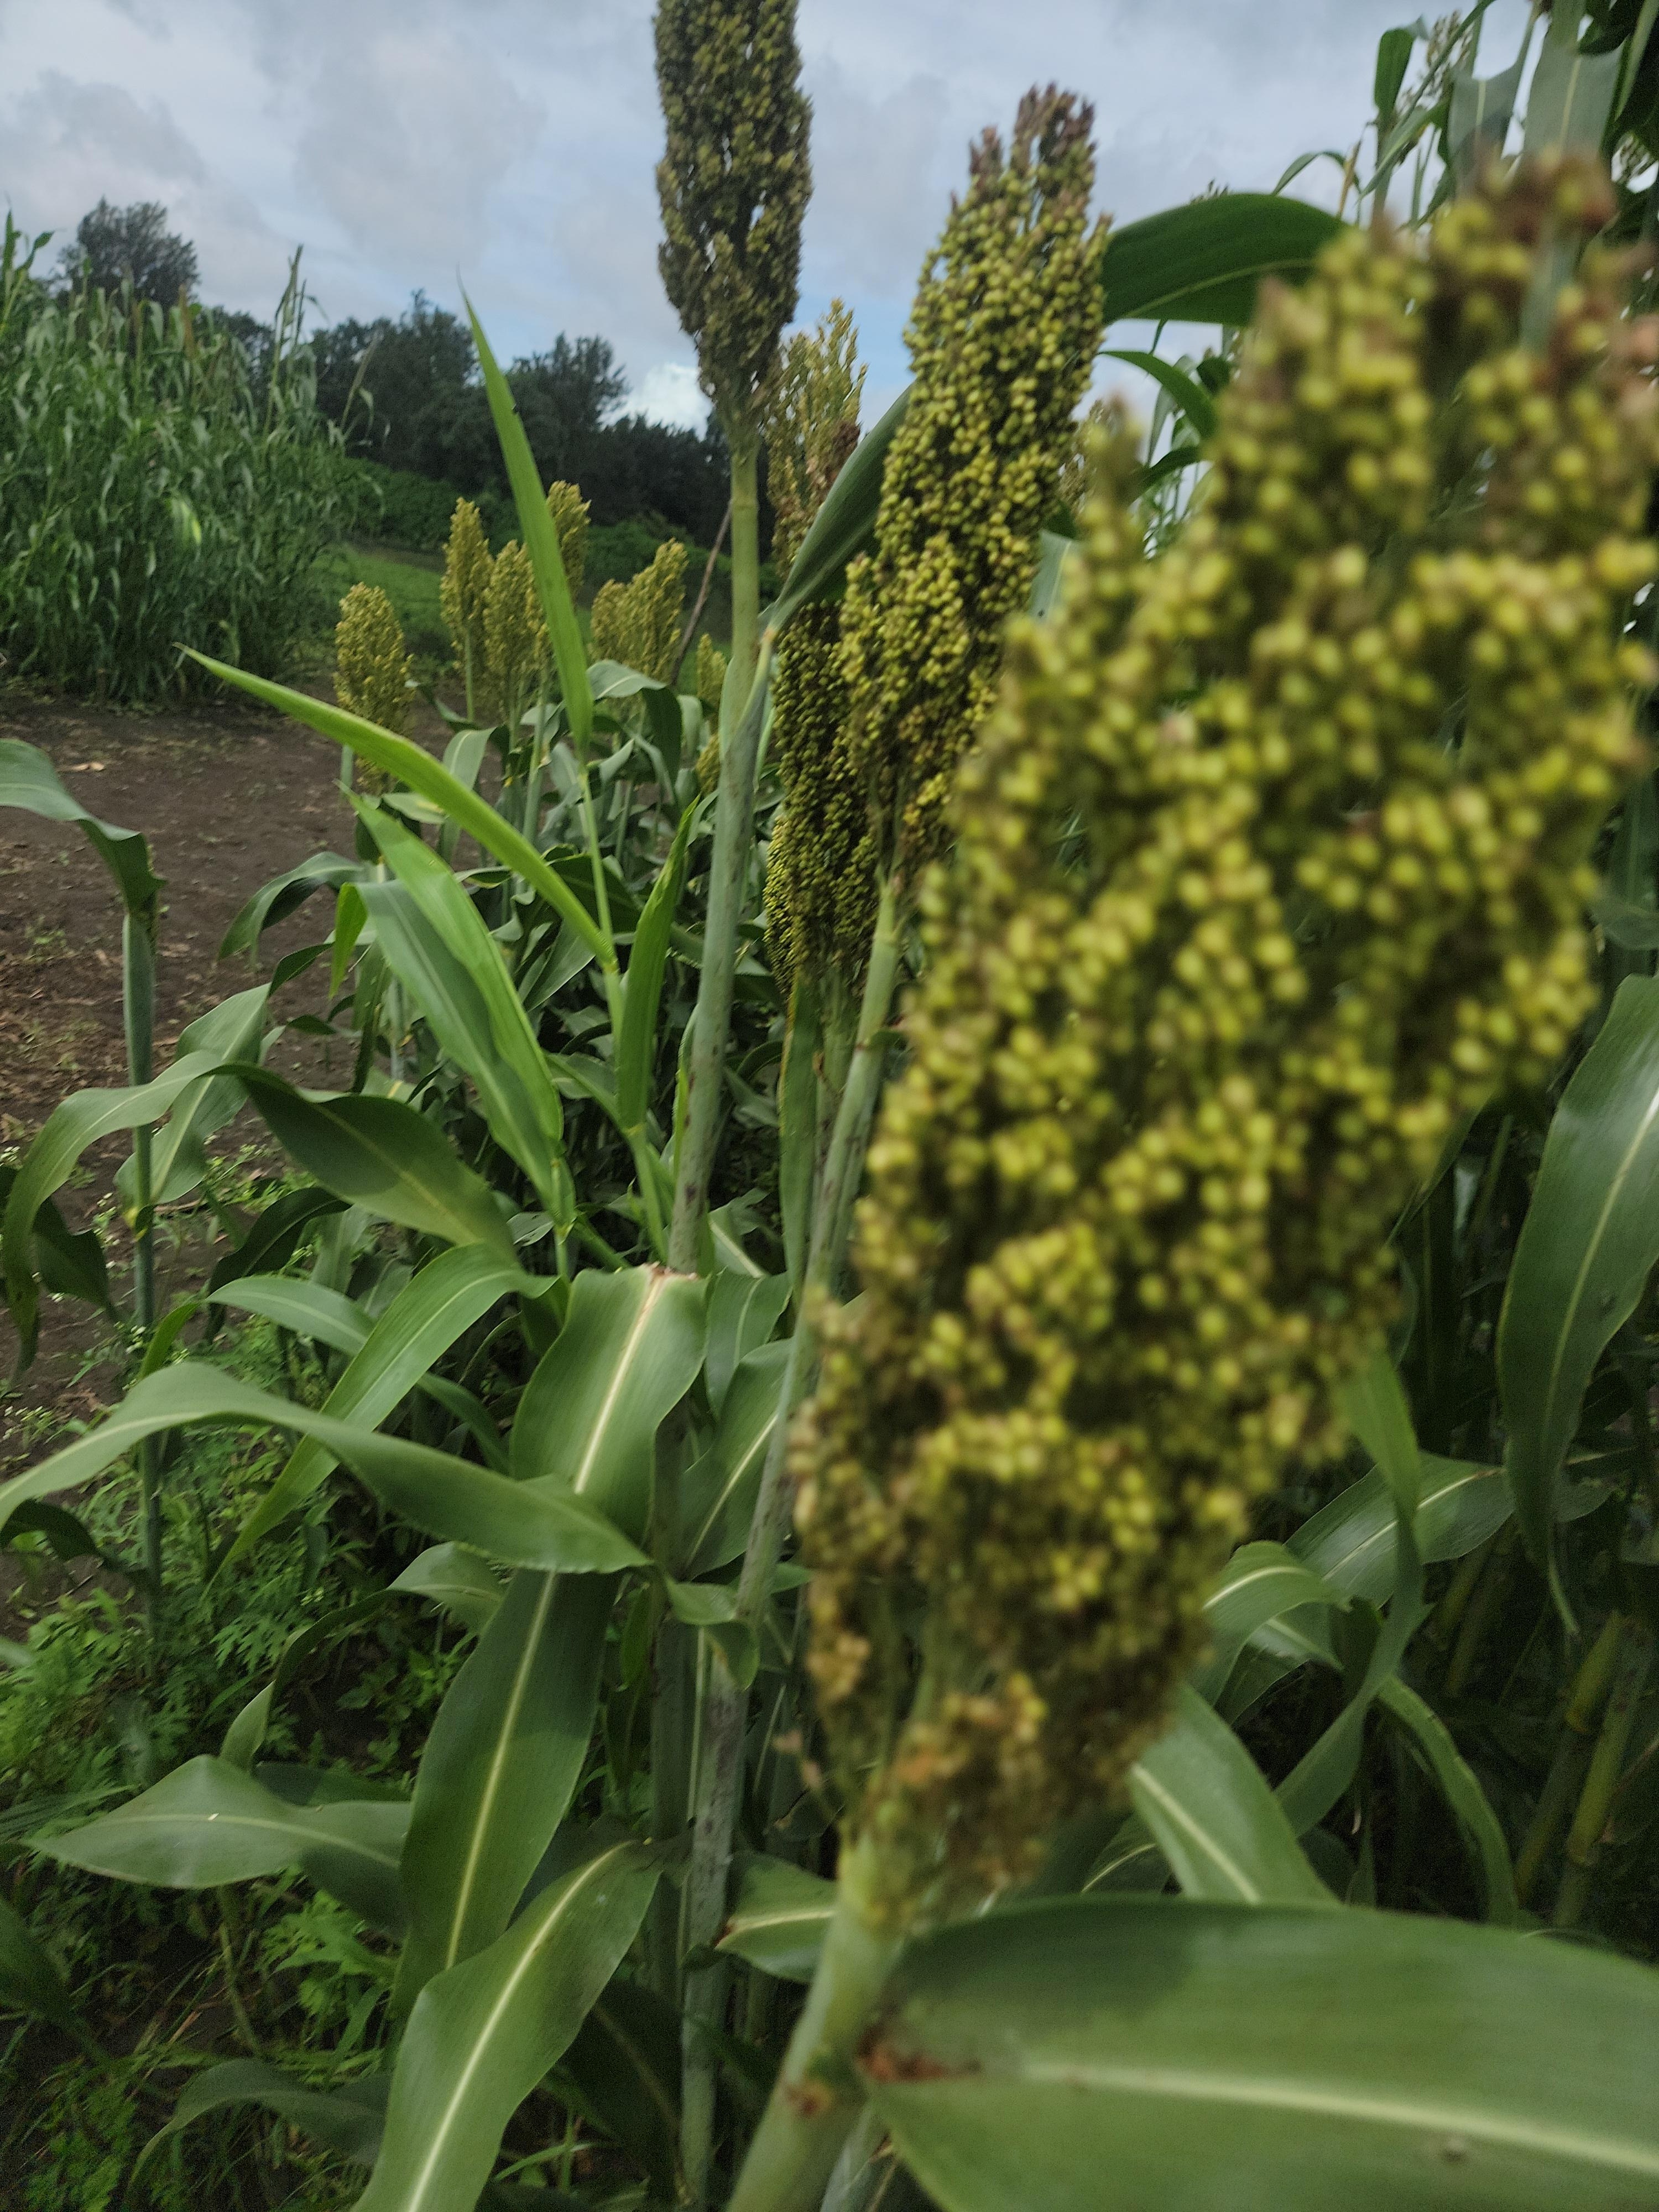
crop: sorghum
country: Tanzania
